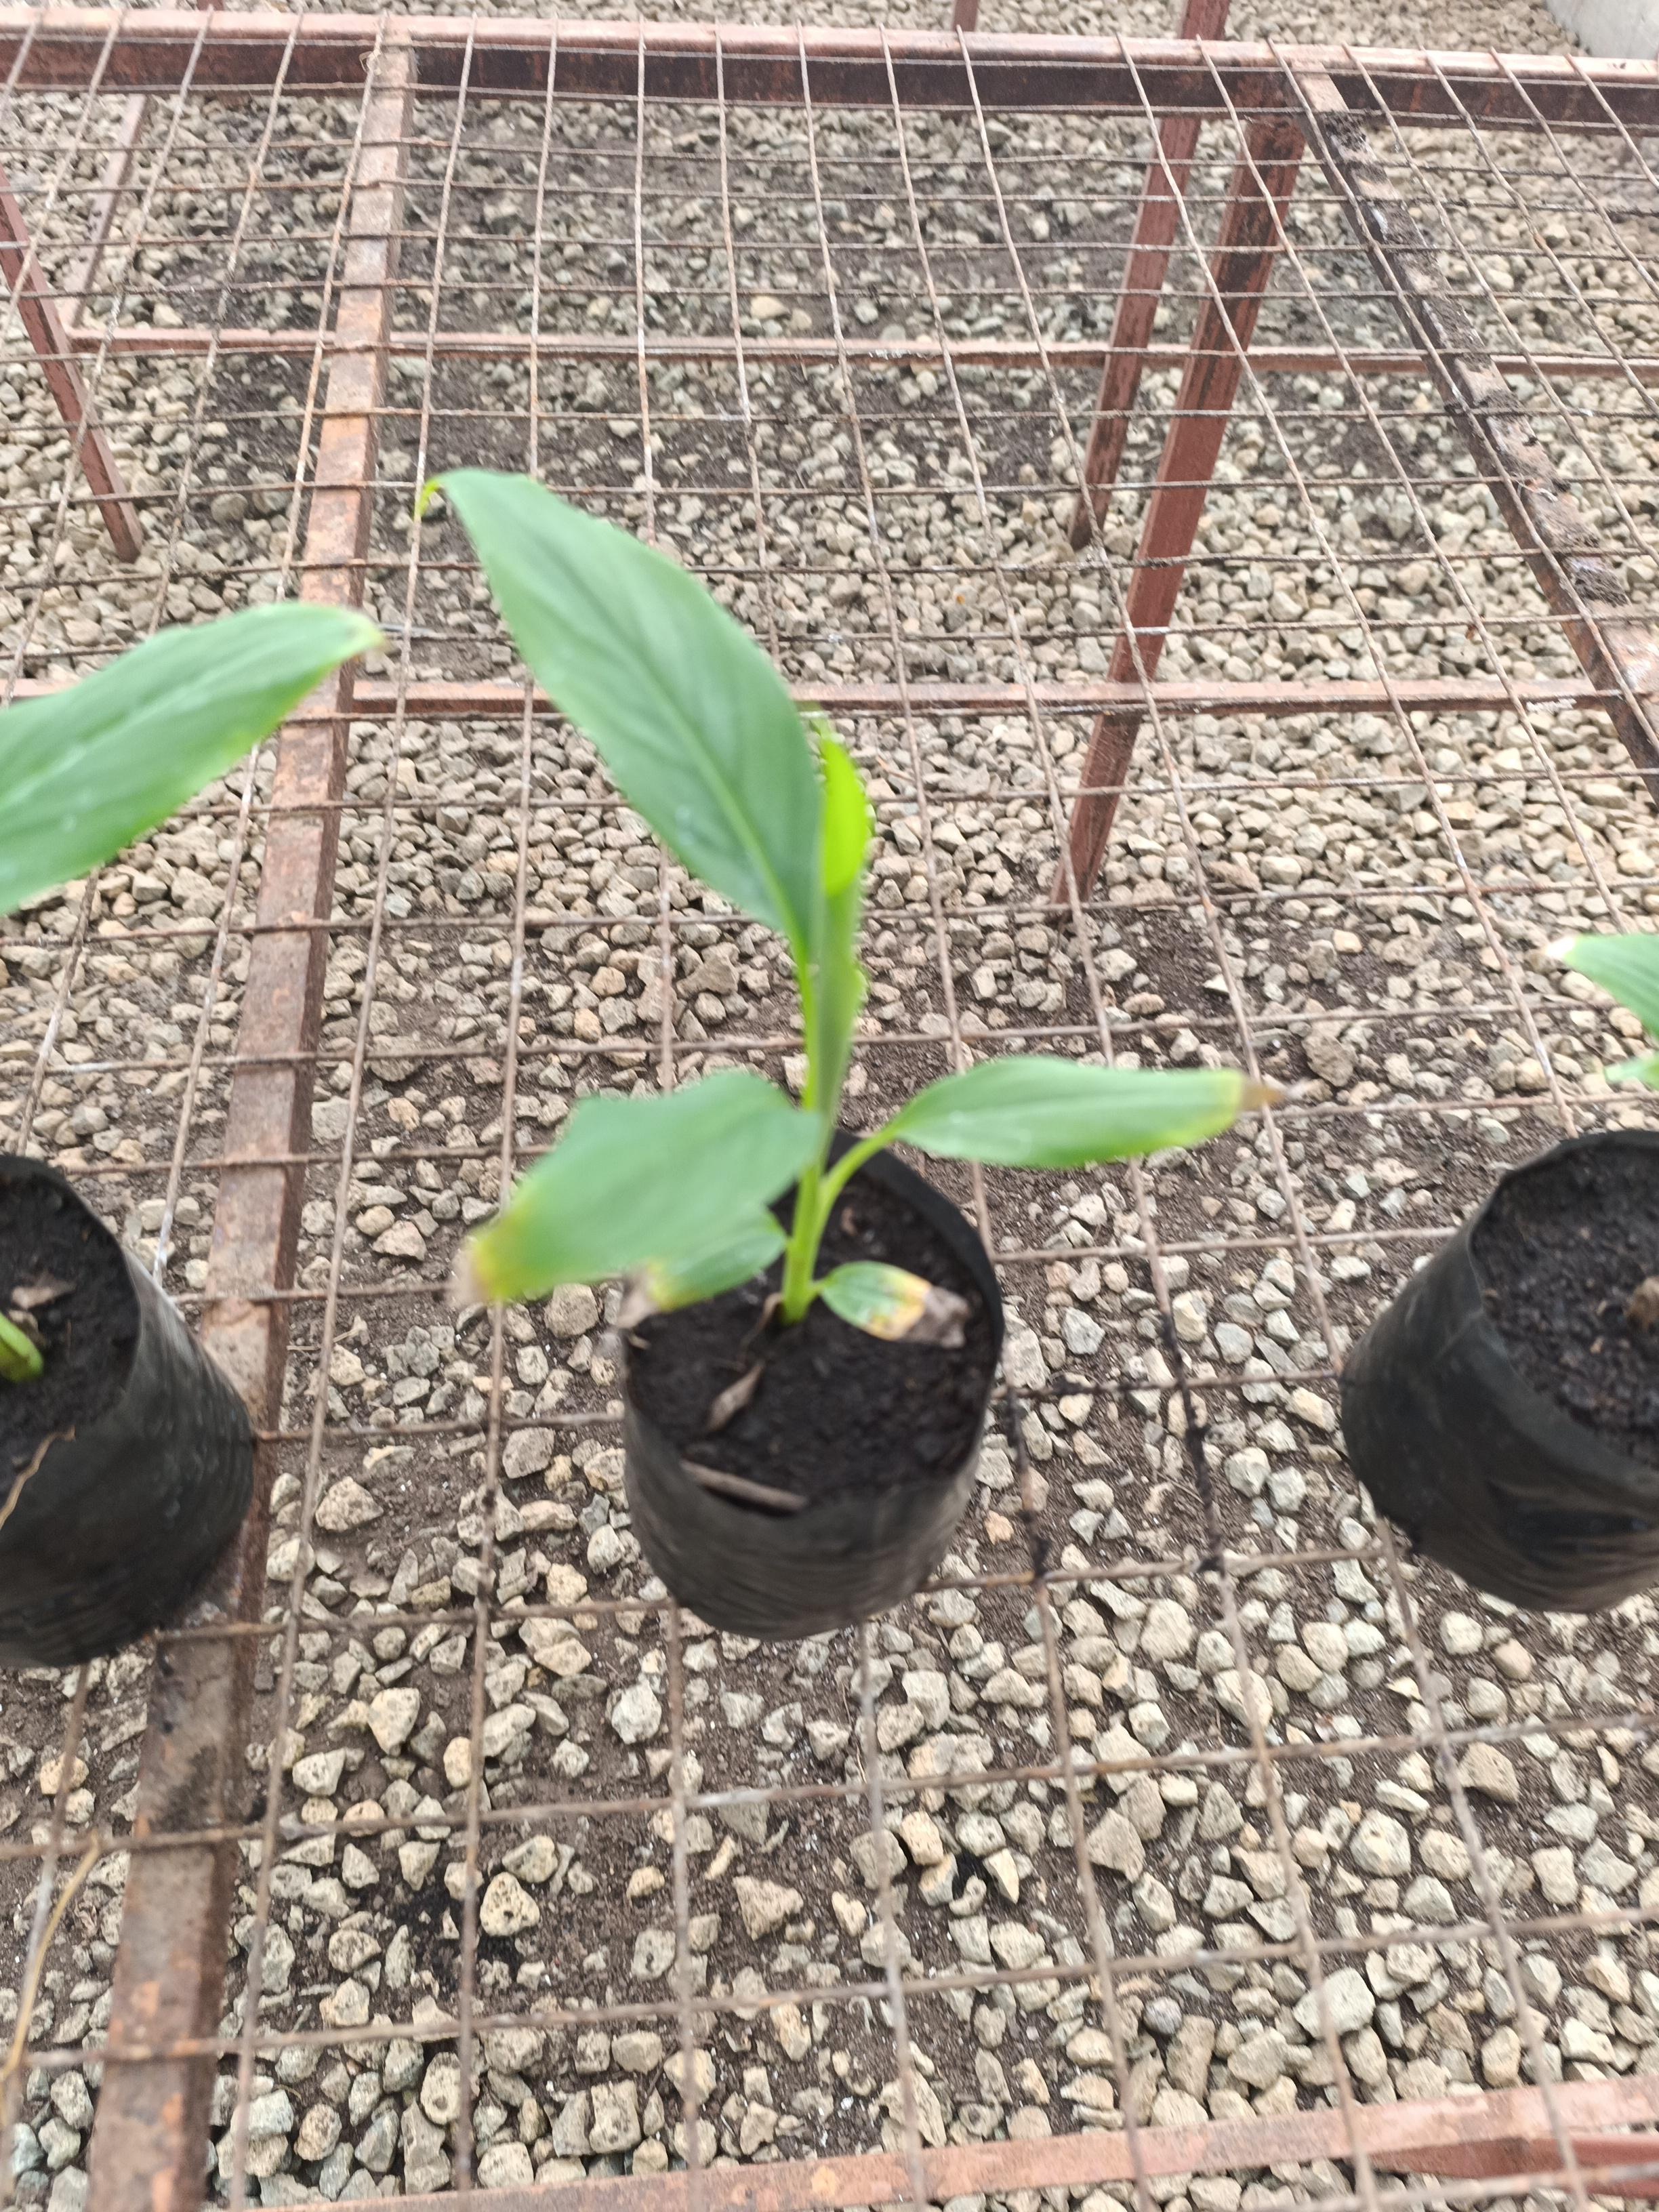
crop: banana
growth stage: vegetative
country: Tanzania
